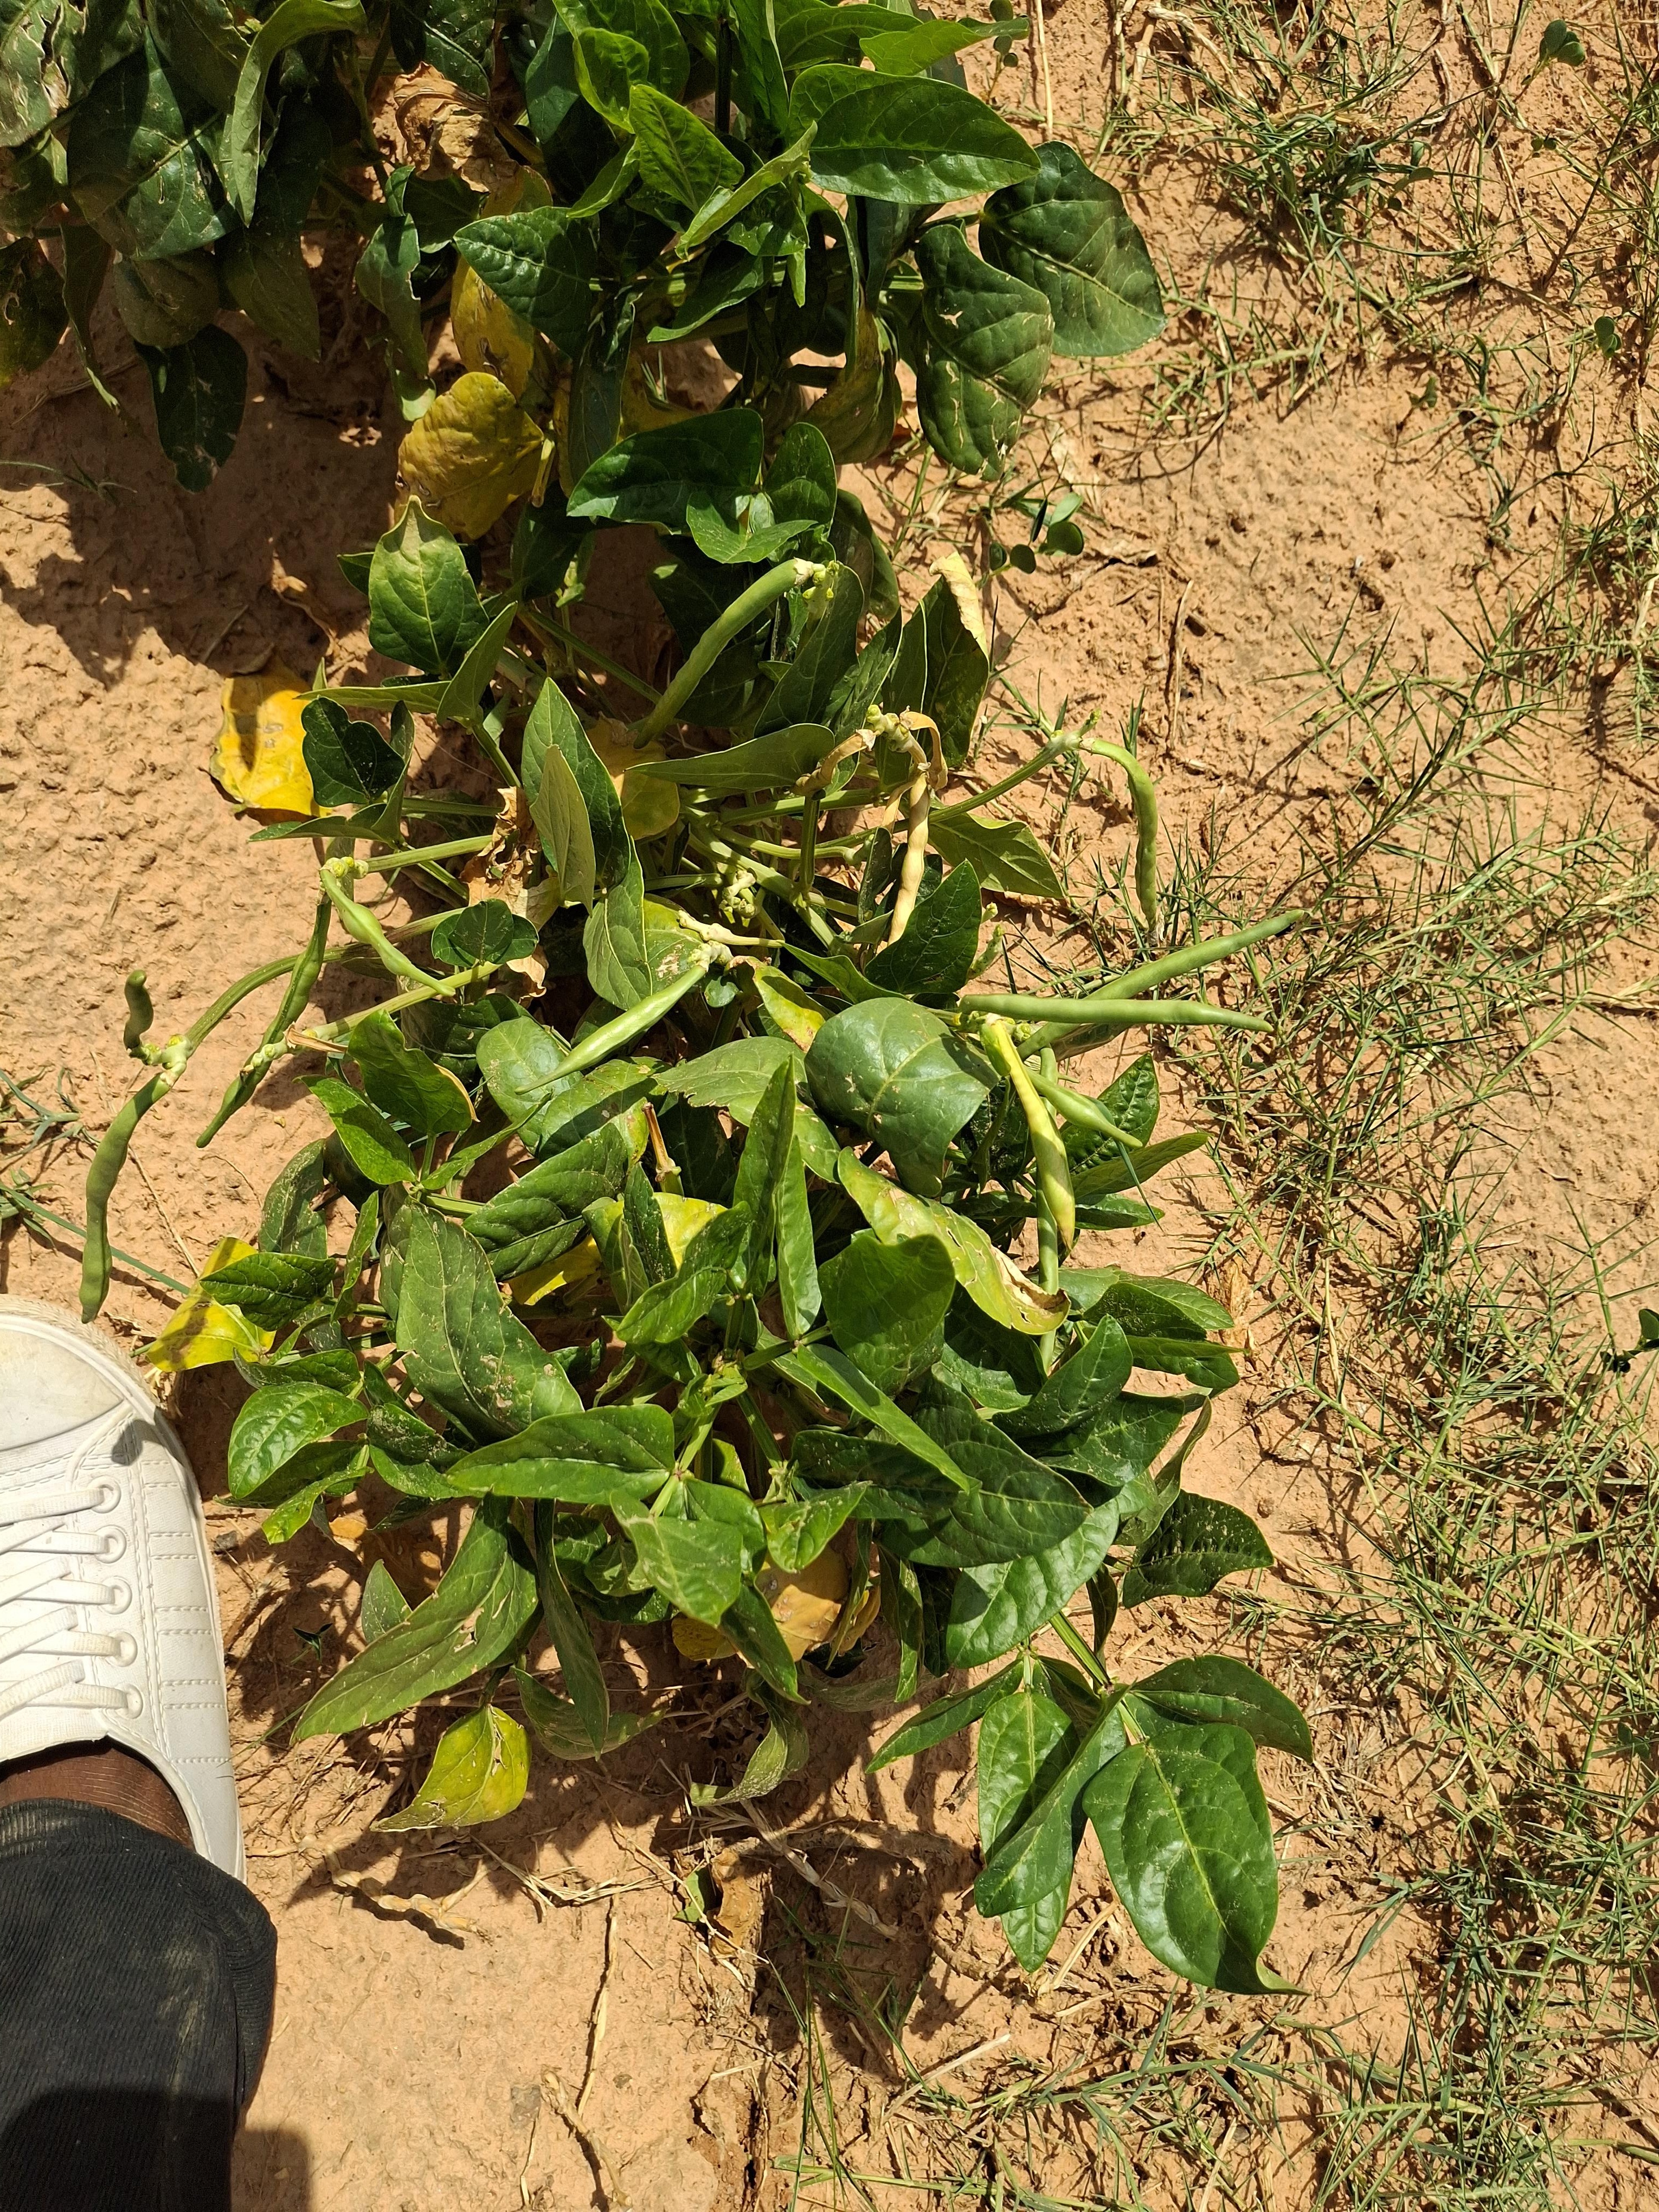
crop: cowpea
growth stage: harvest maturity
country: Nigeria
